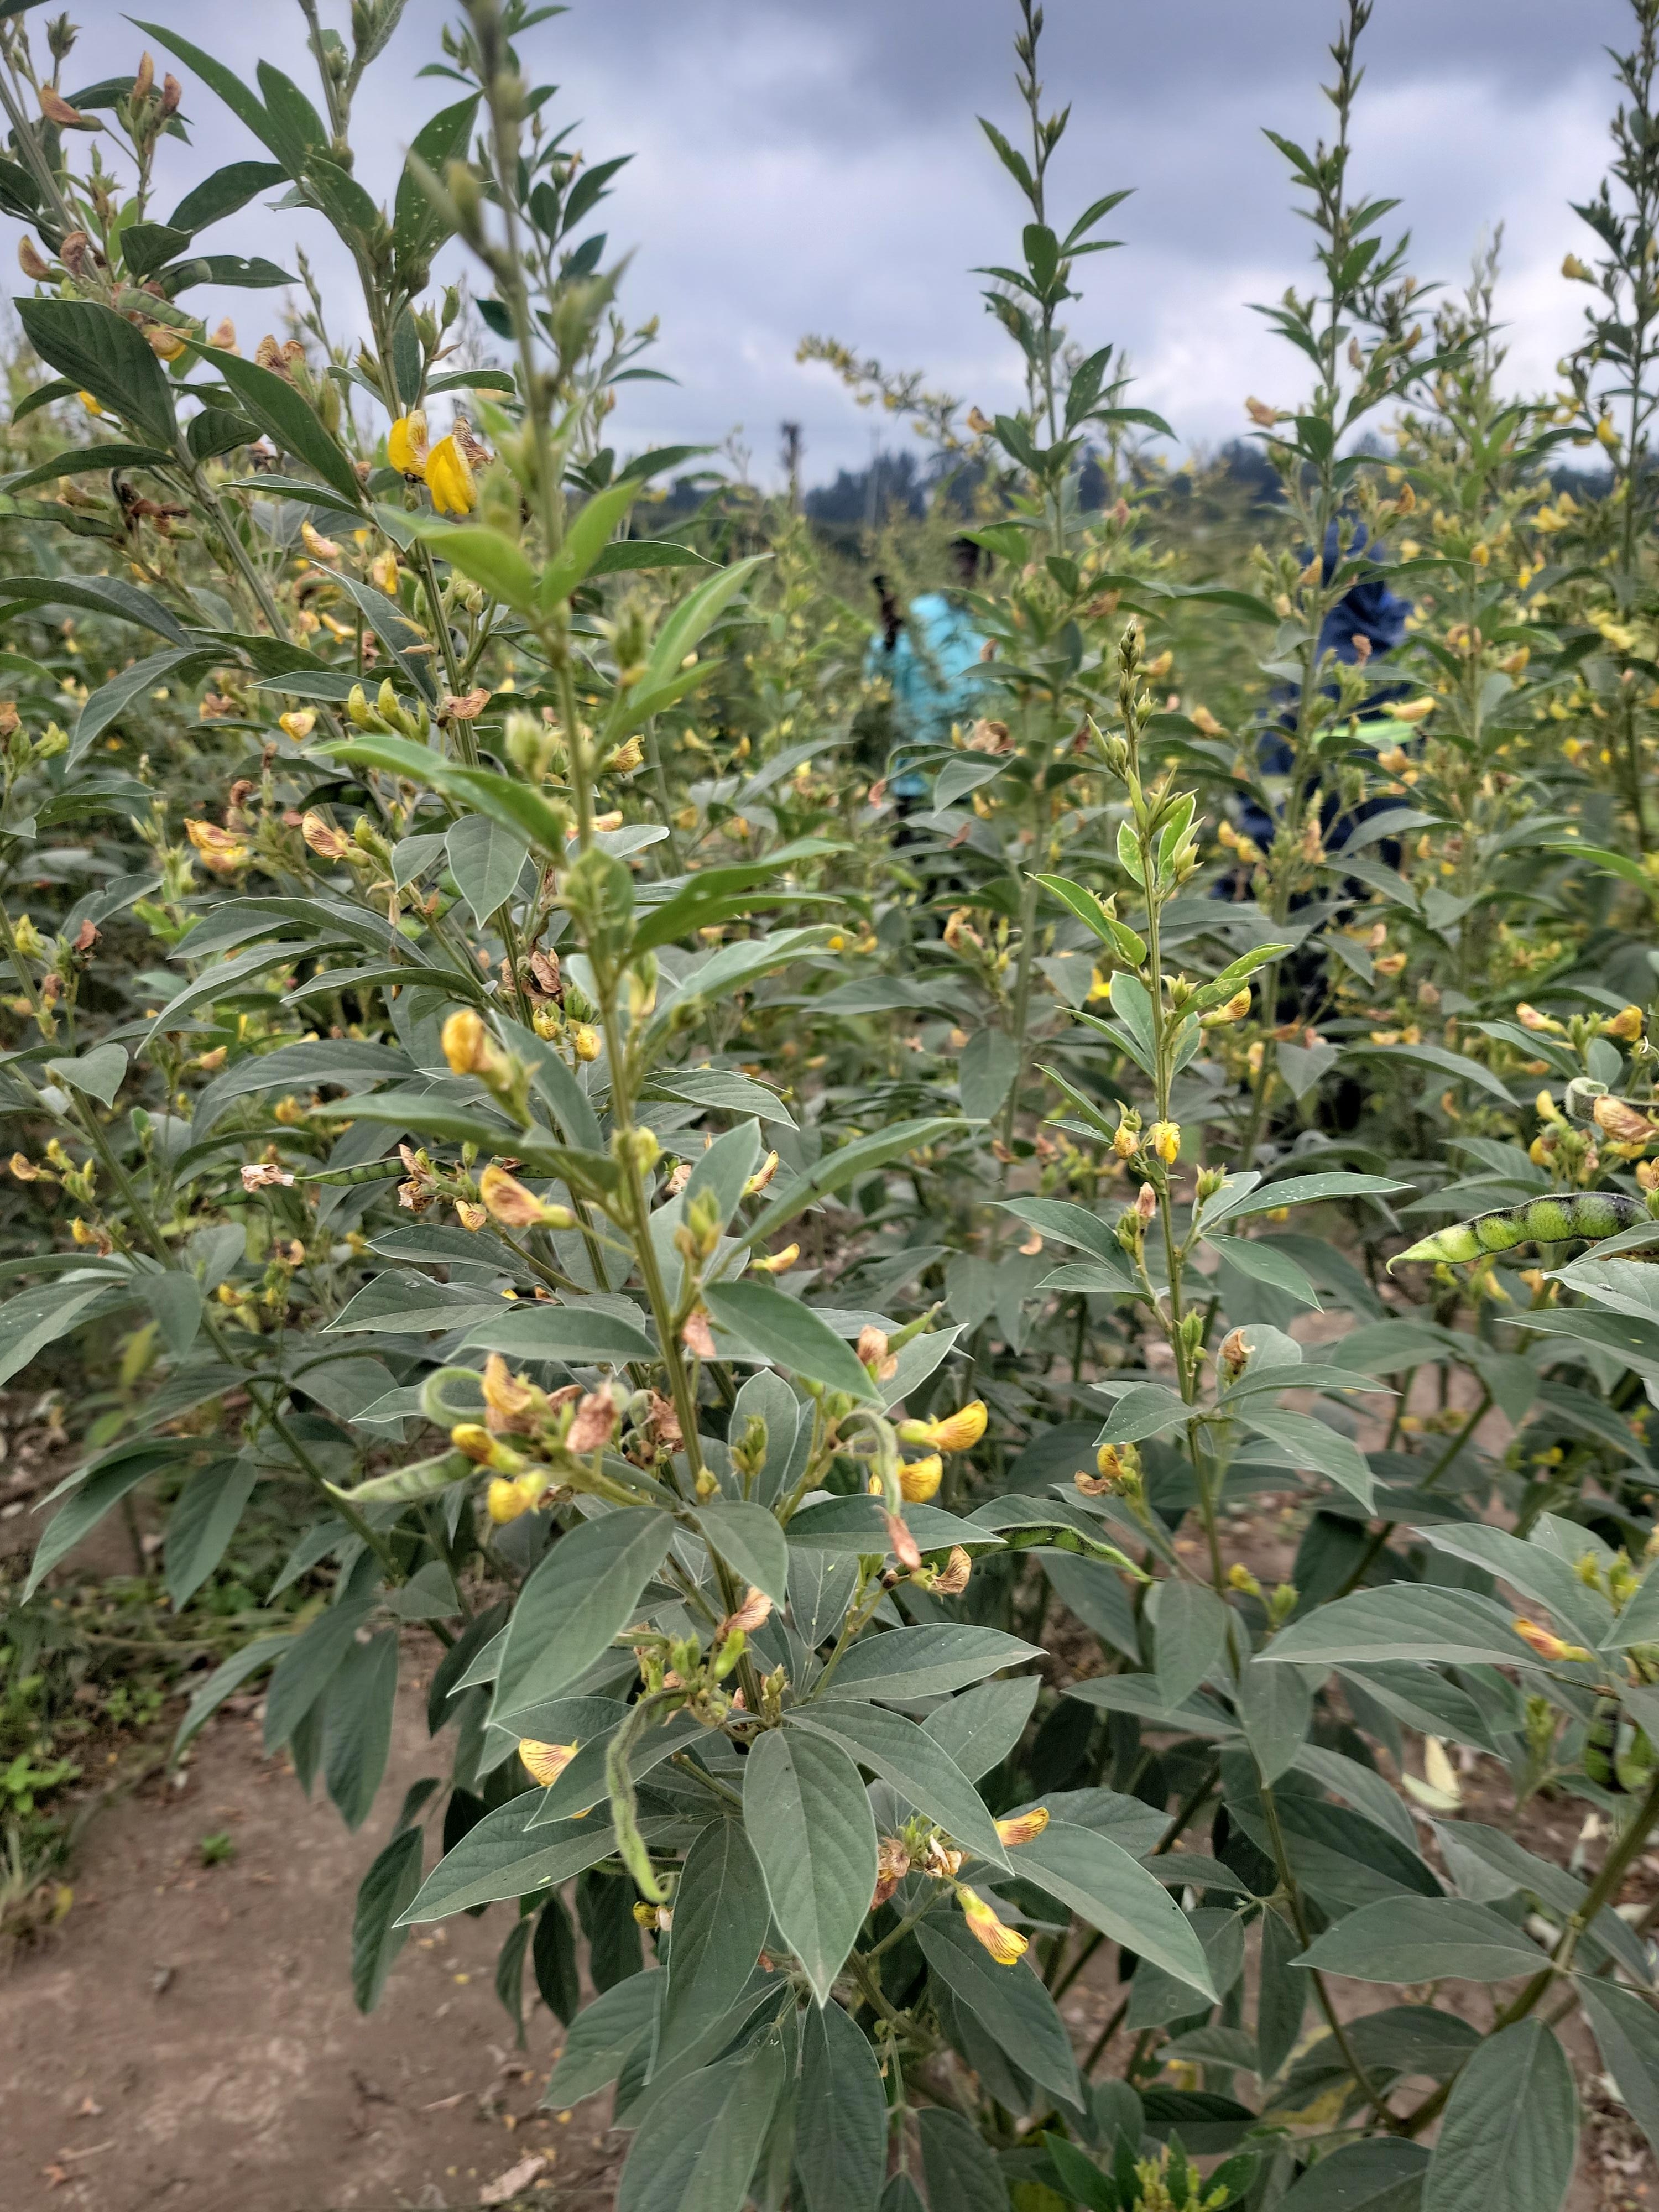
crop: sweet potato
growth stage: flowering
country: Tanzania
